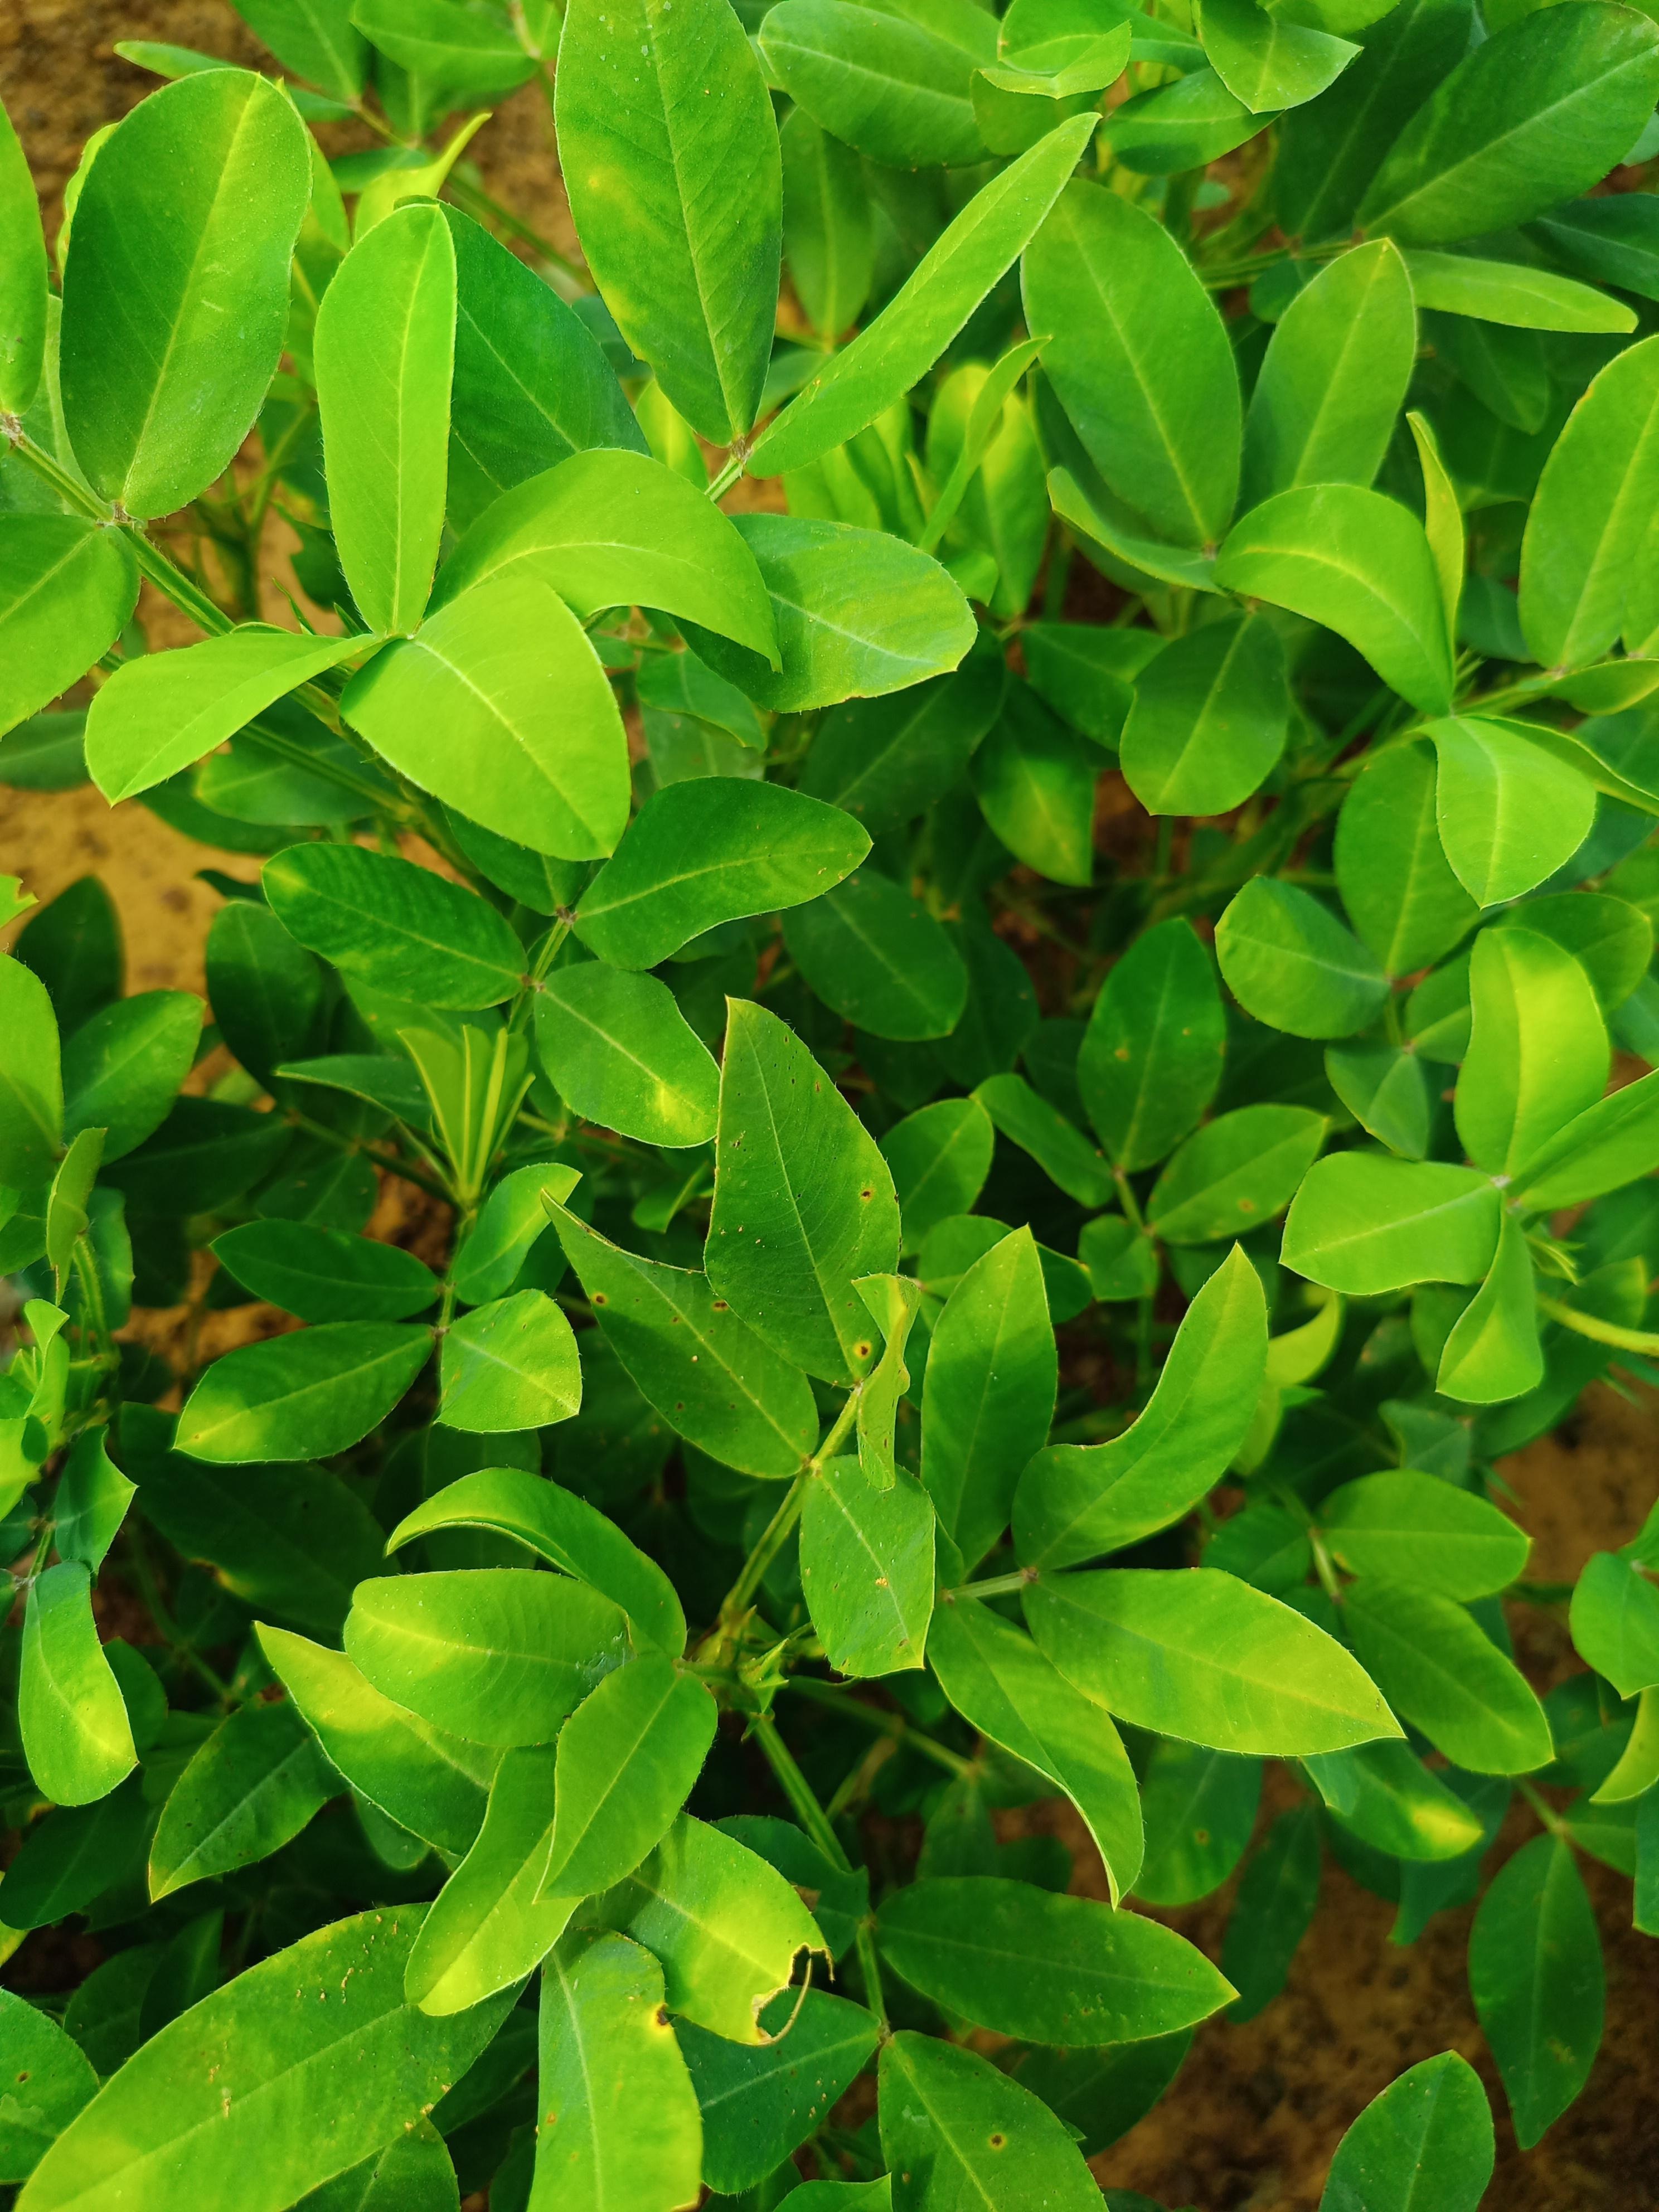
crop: groundnut
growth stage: development pod
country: Ghana
